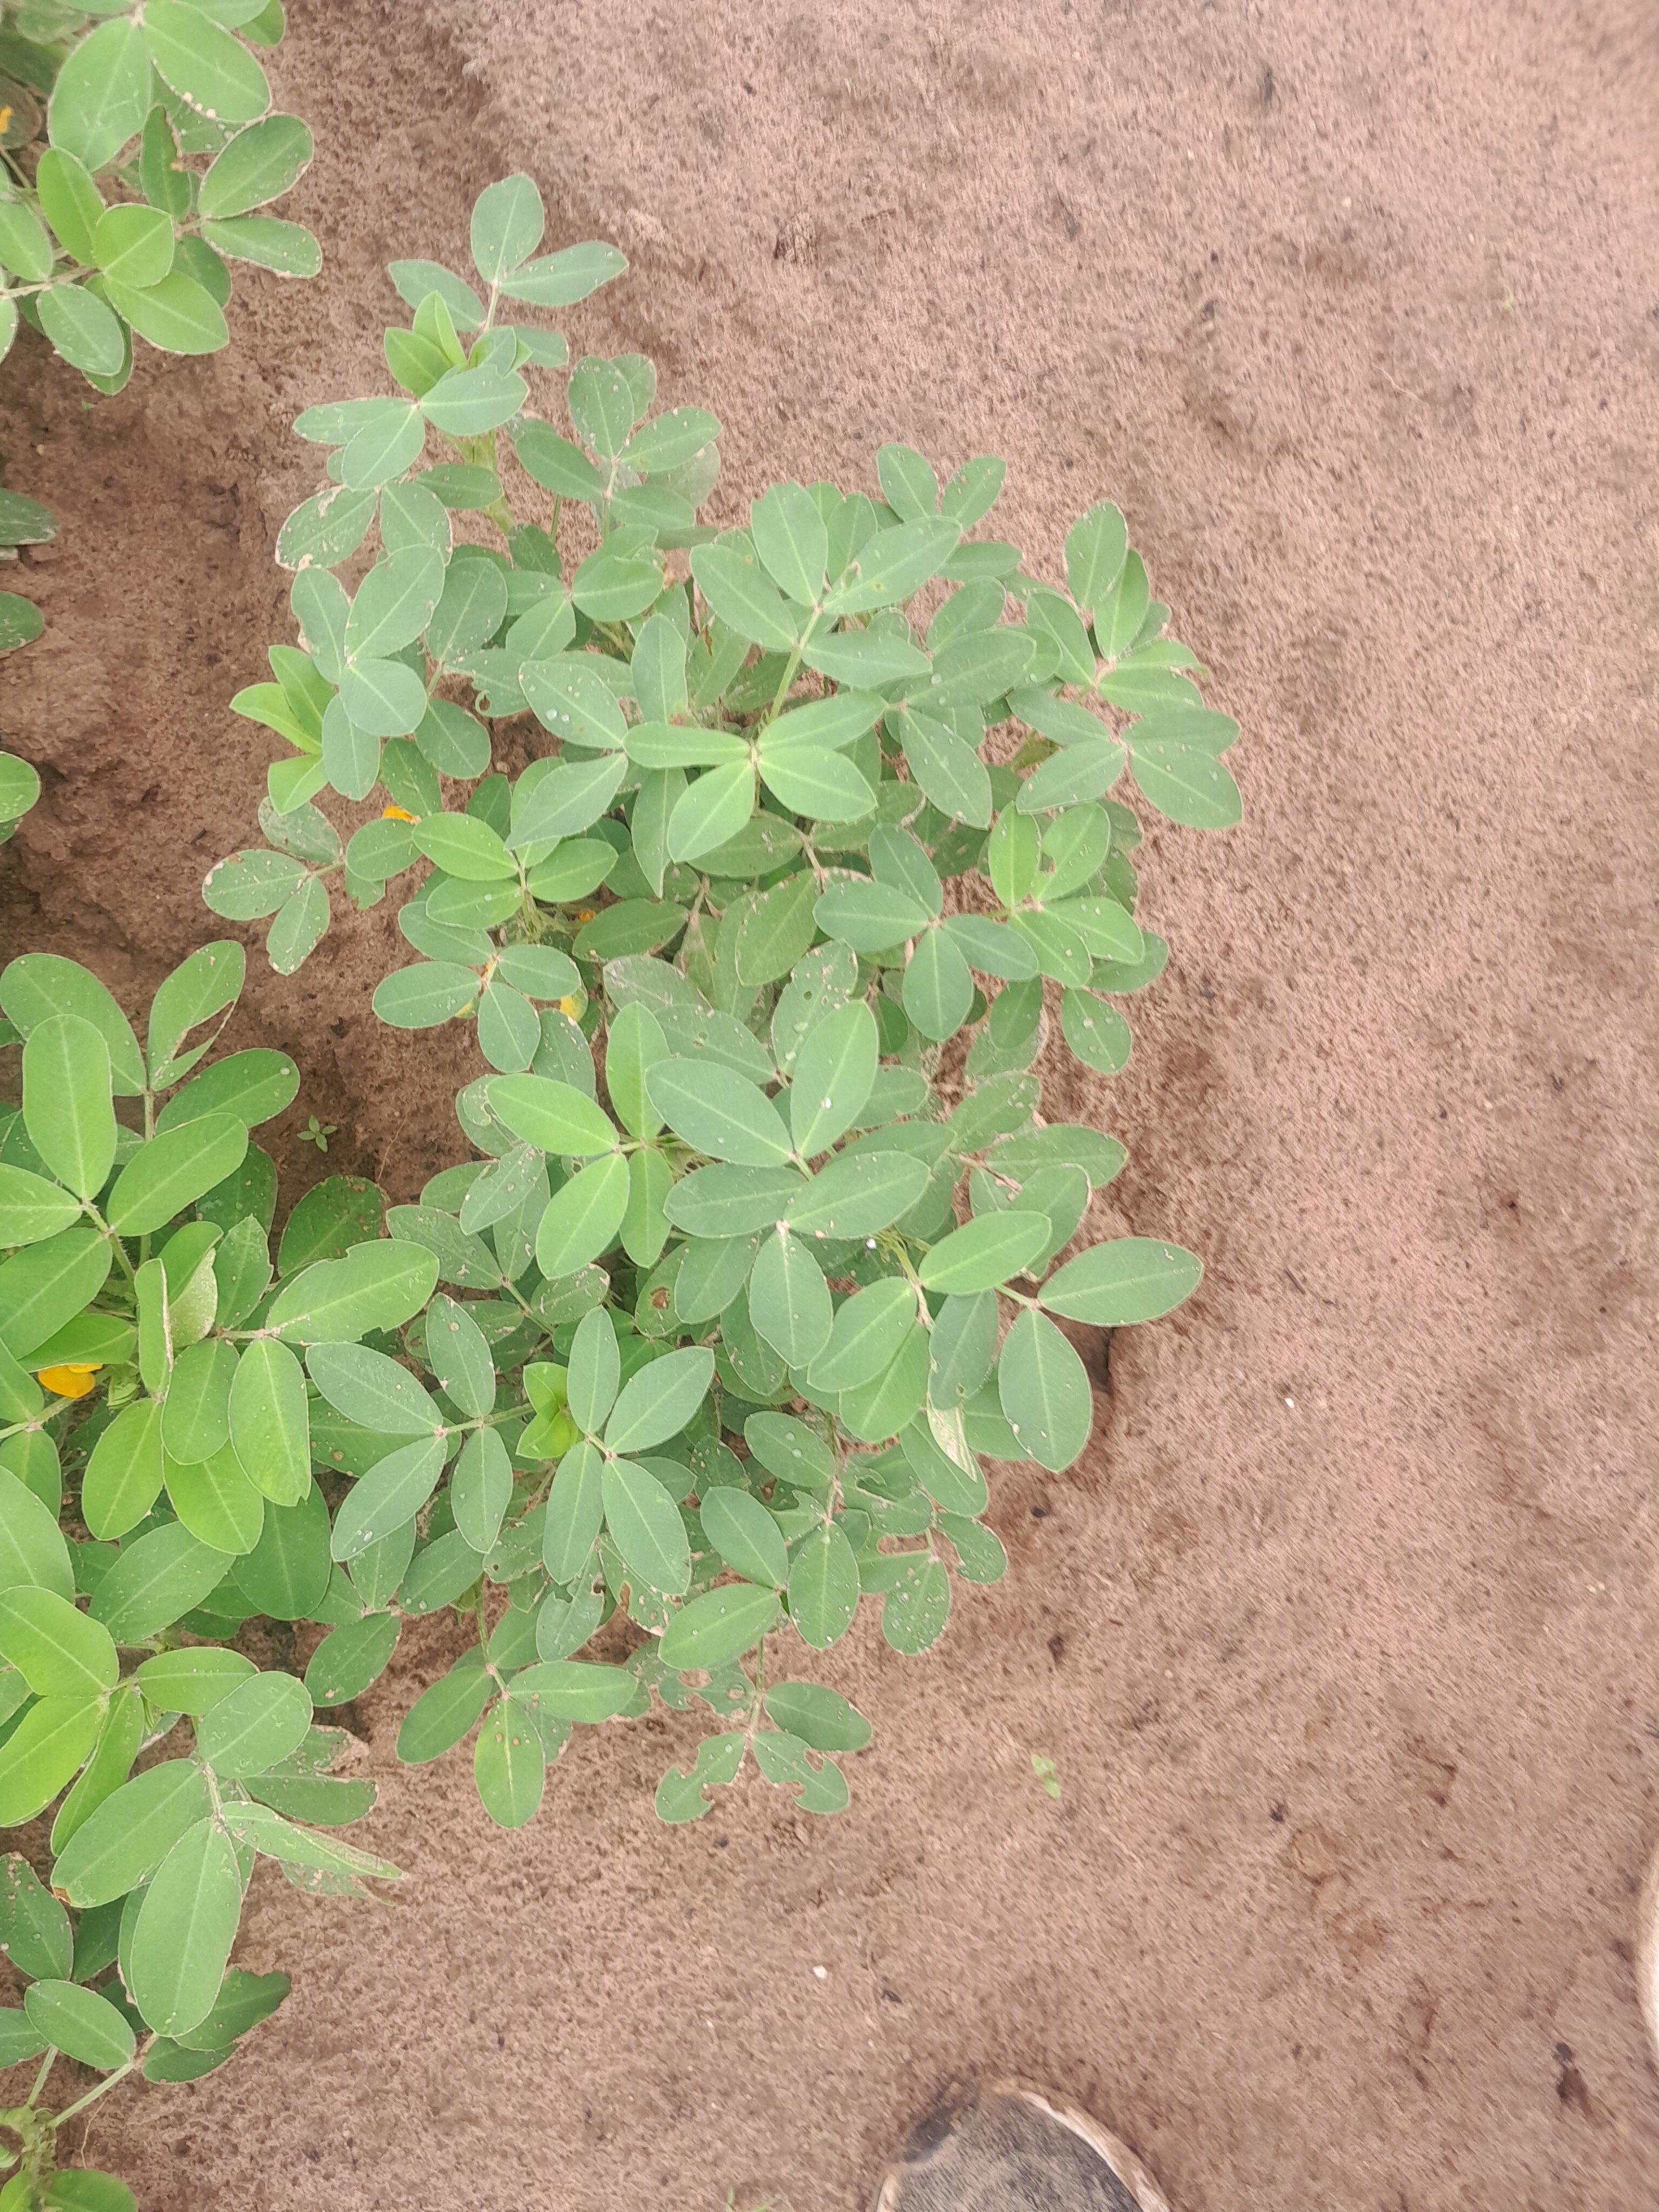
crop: groundnut
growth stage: flowering
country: Senegal
